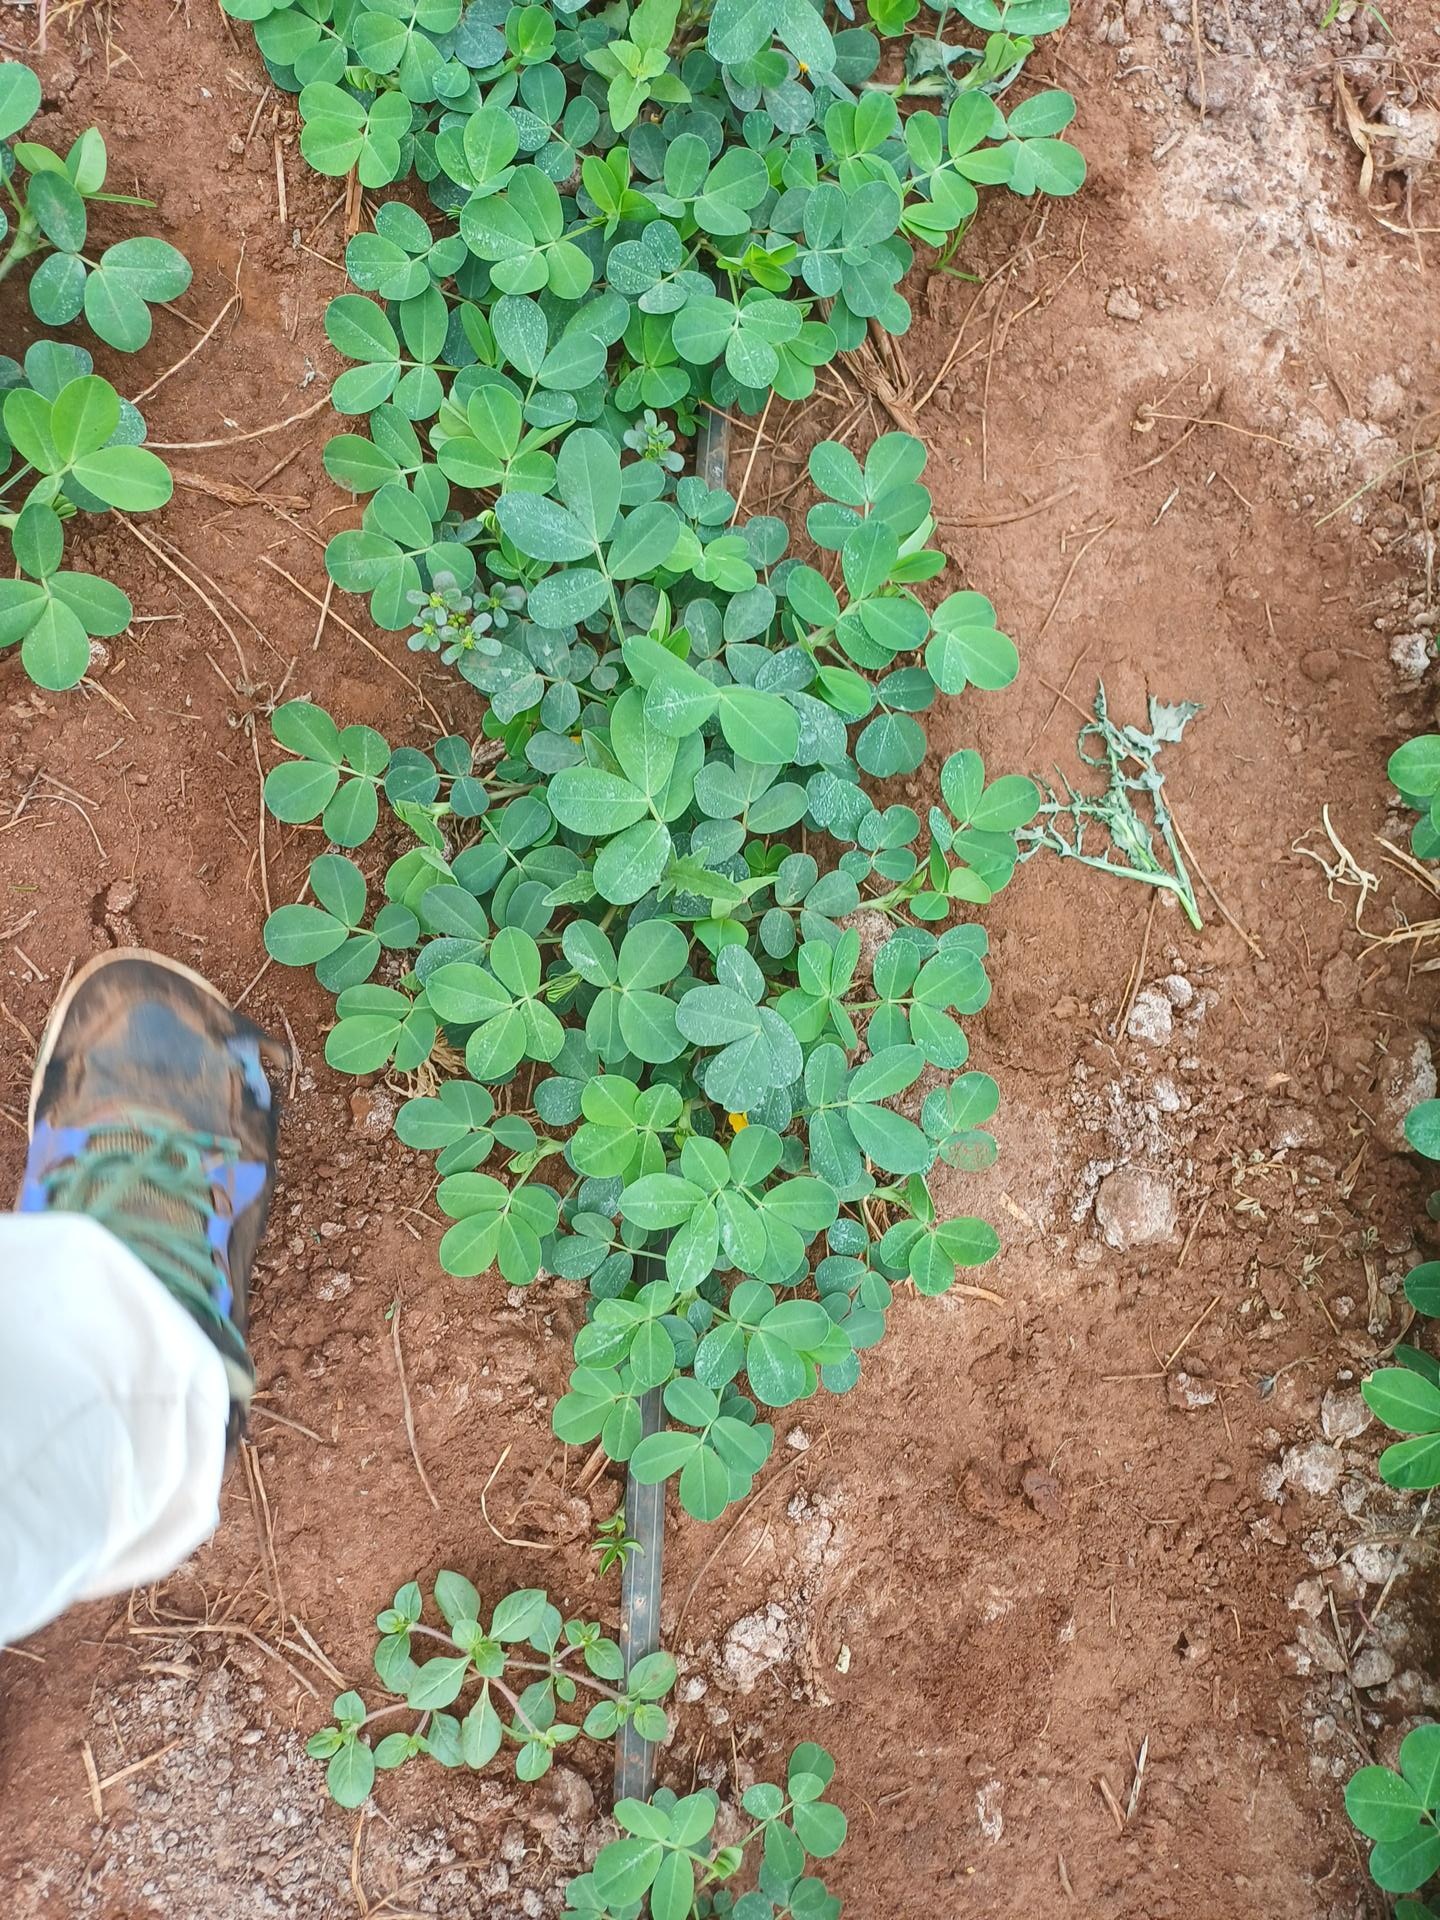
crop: groundnut
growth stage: vegetative
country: Kenya
